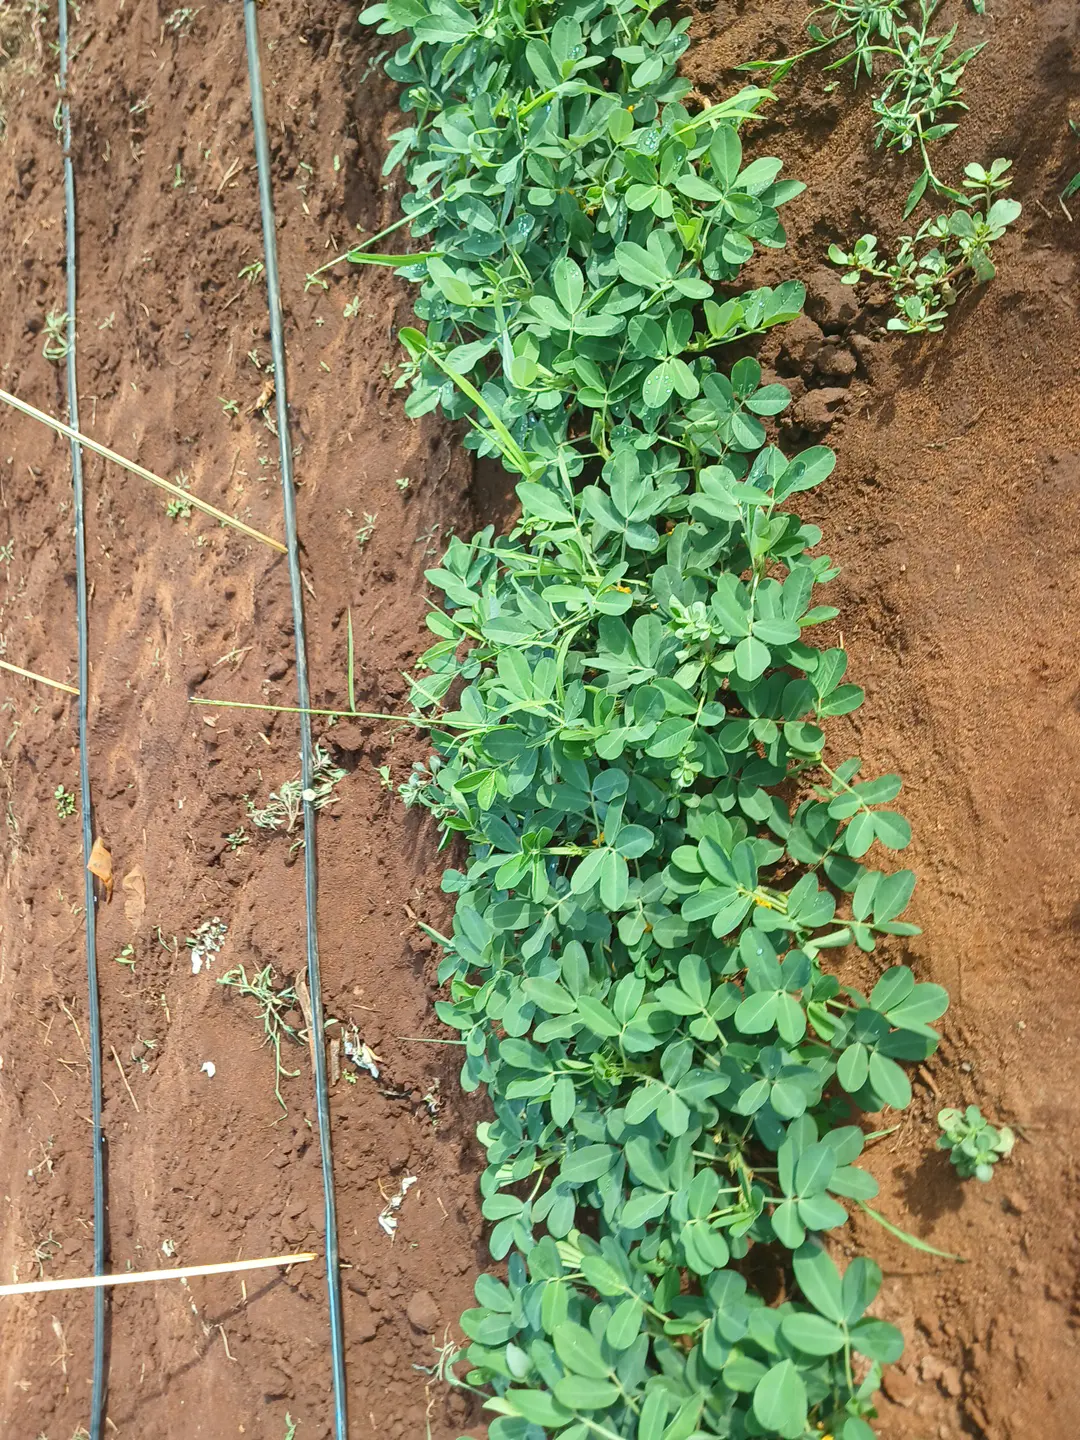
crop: groundnut
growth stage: flowering
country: Kenya
